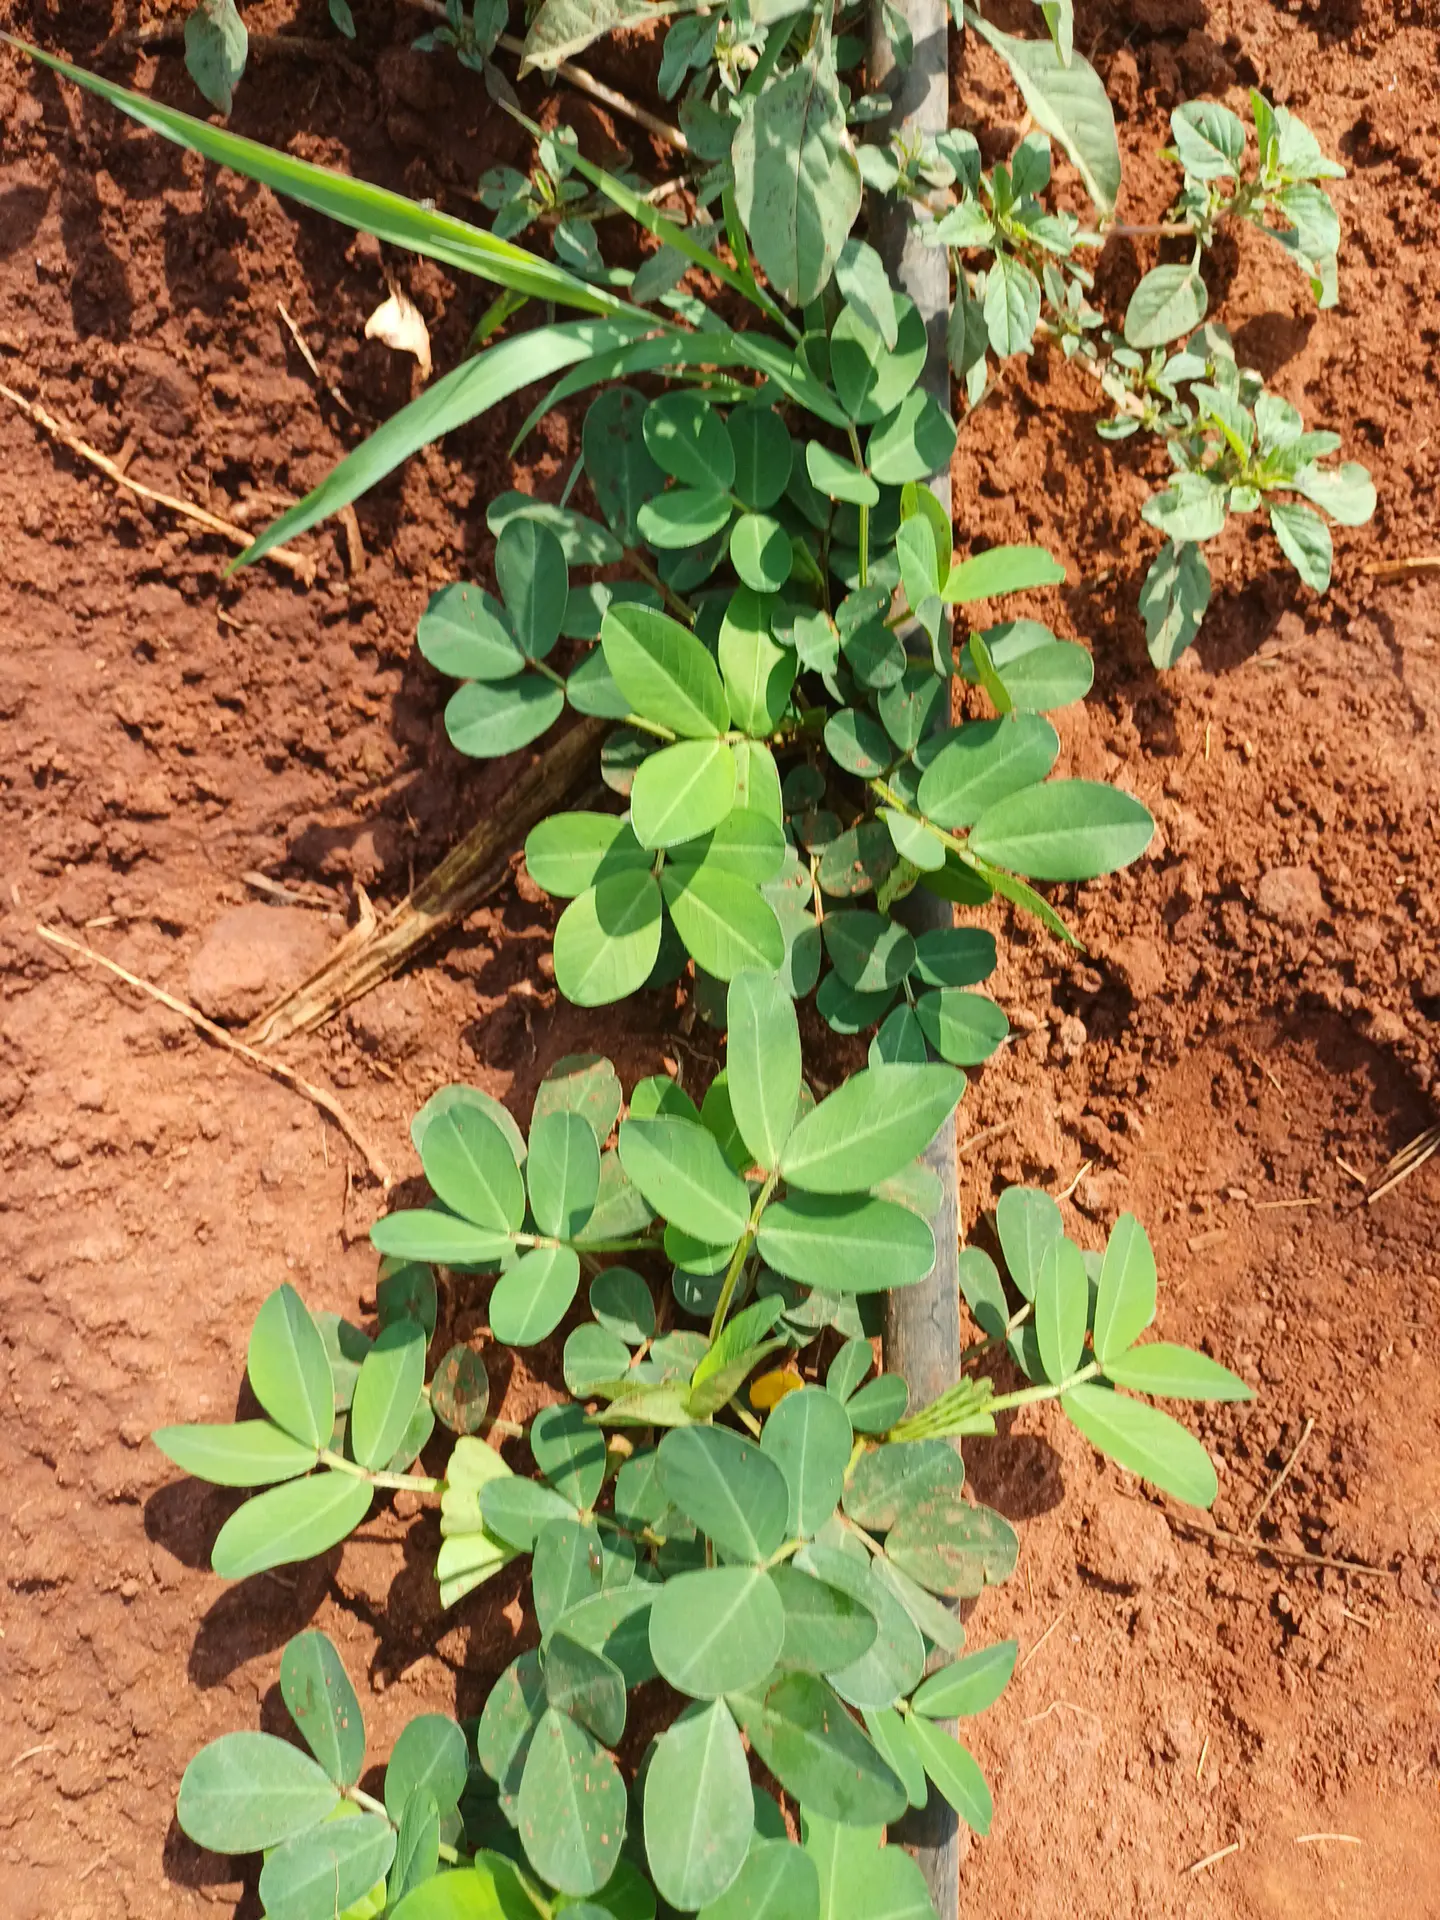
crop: groundnut
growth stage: vegetative
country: Kenya
